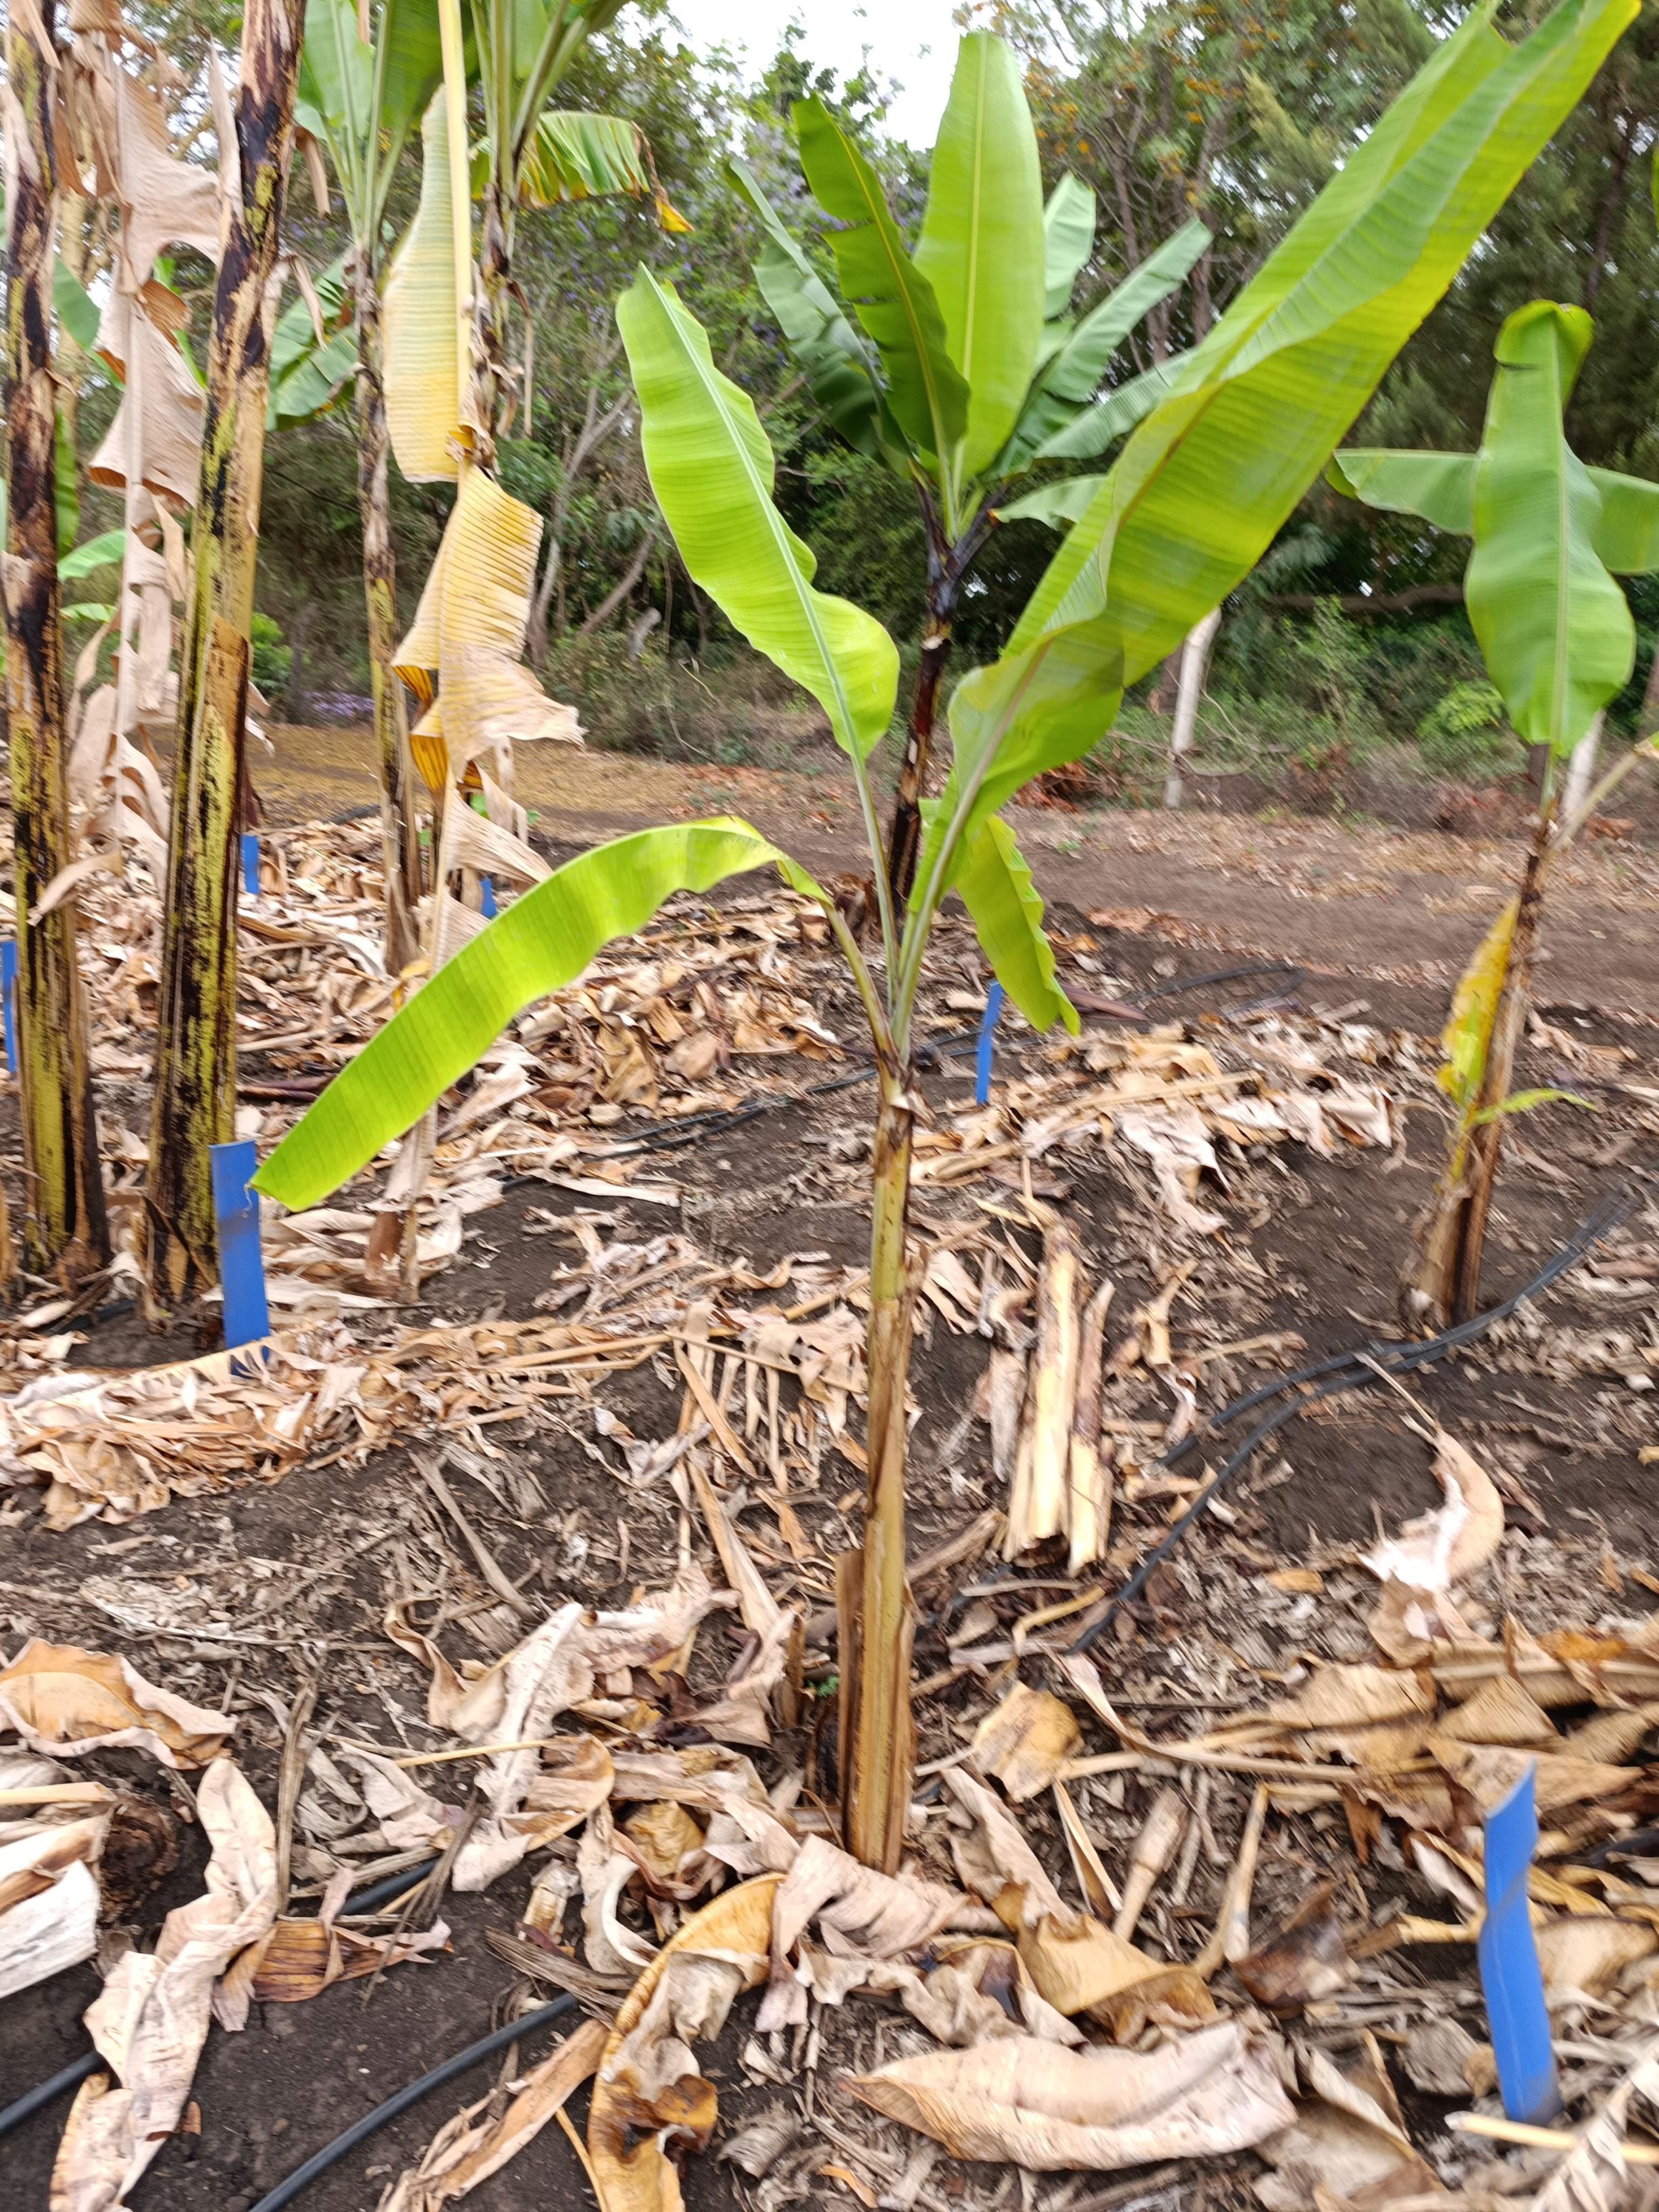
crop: banana
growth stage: vegetative
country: Tanzania
